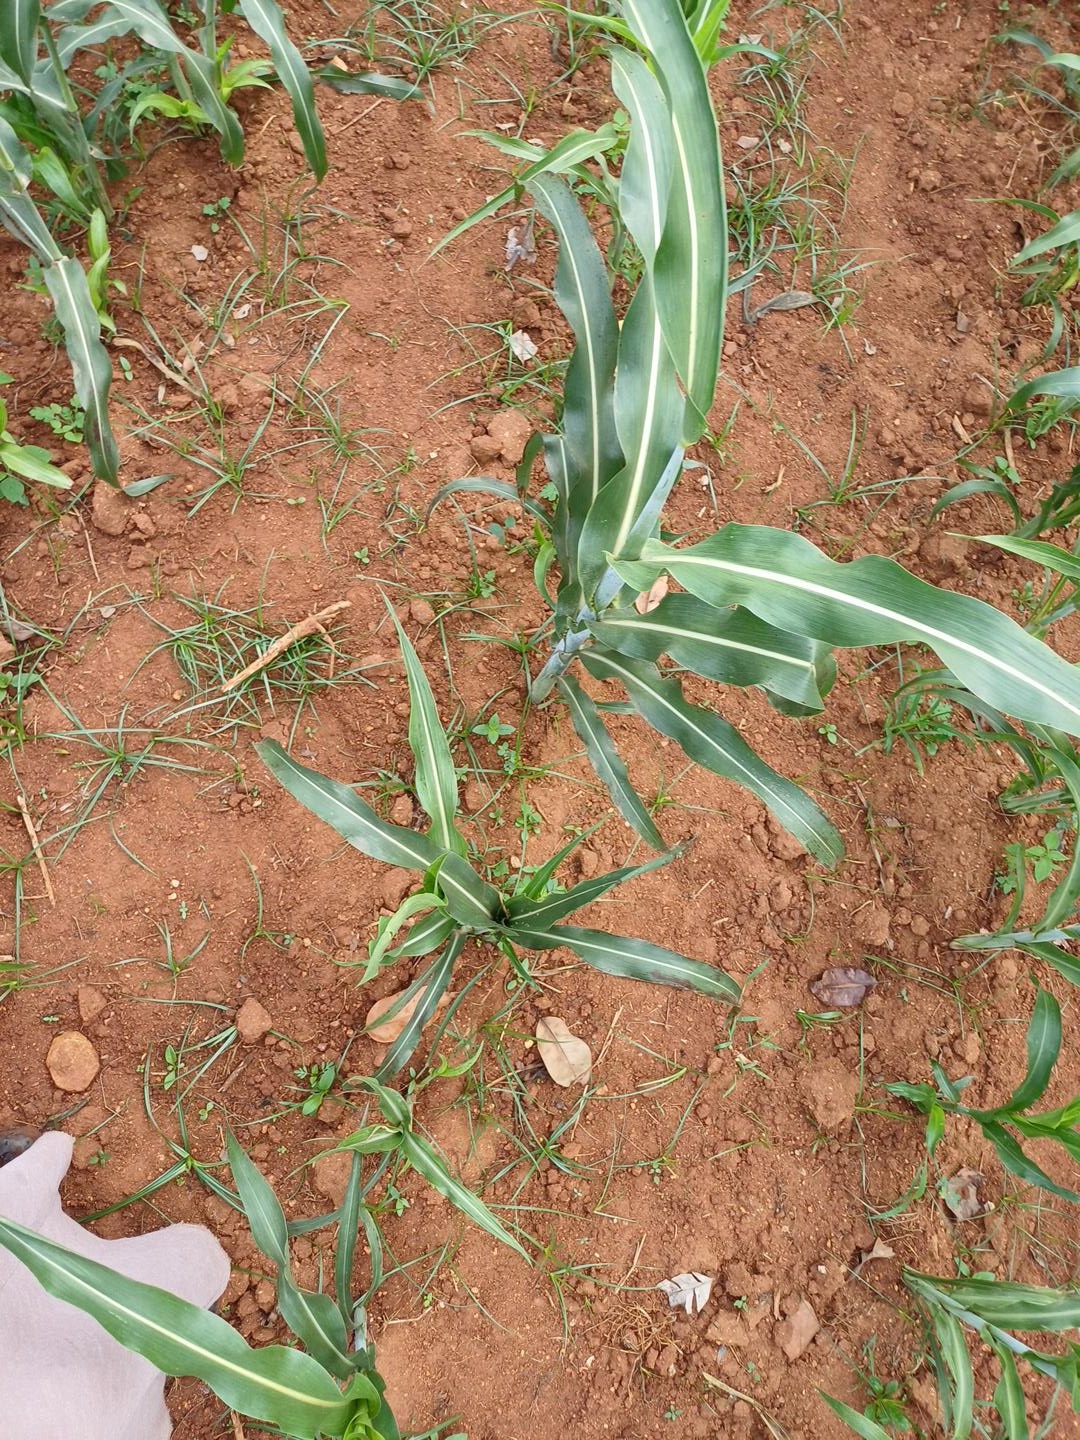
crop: sorghum
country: Kenya
